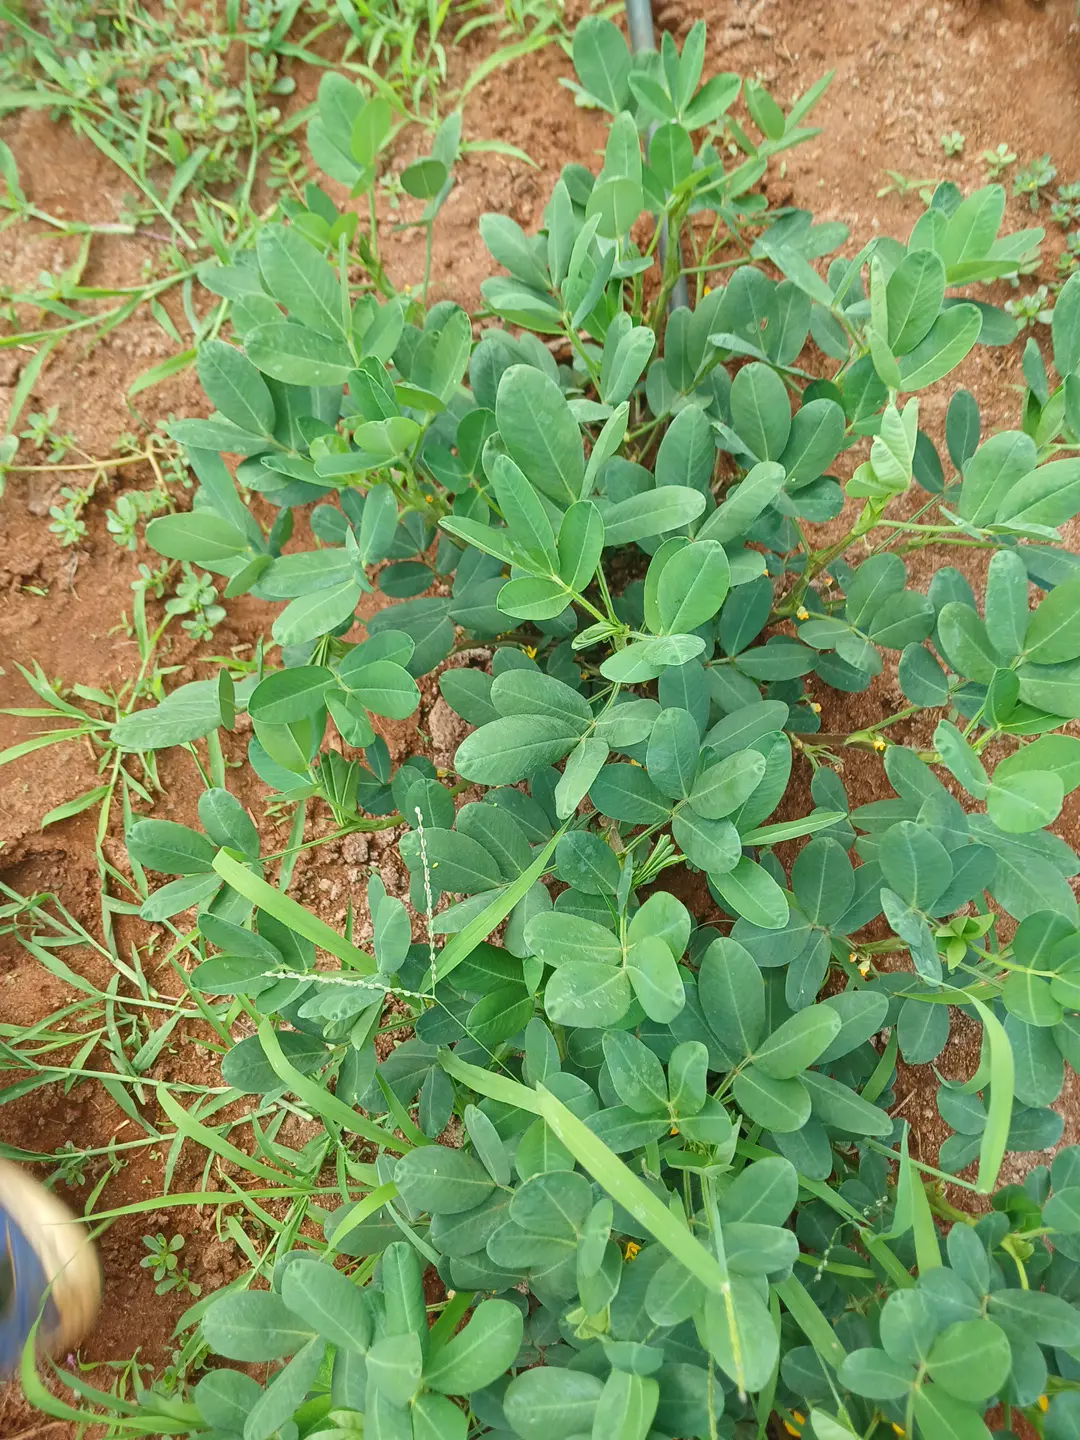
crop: groundnut
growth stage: flowering
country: Kenya
